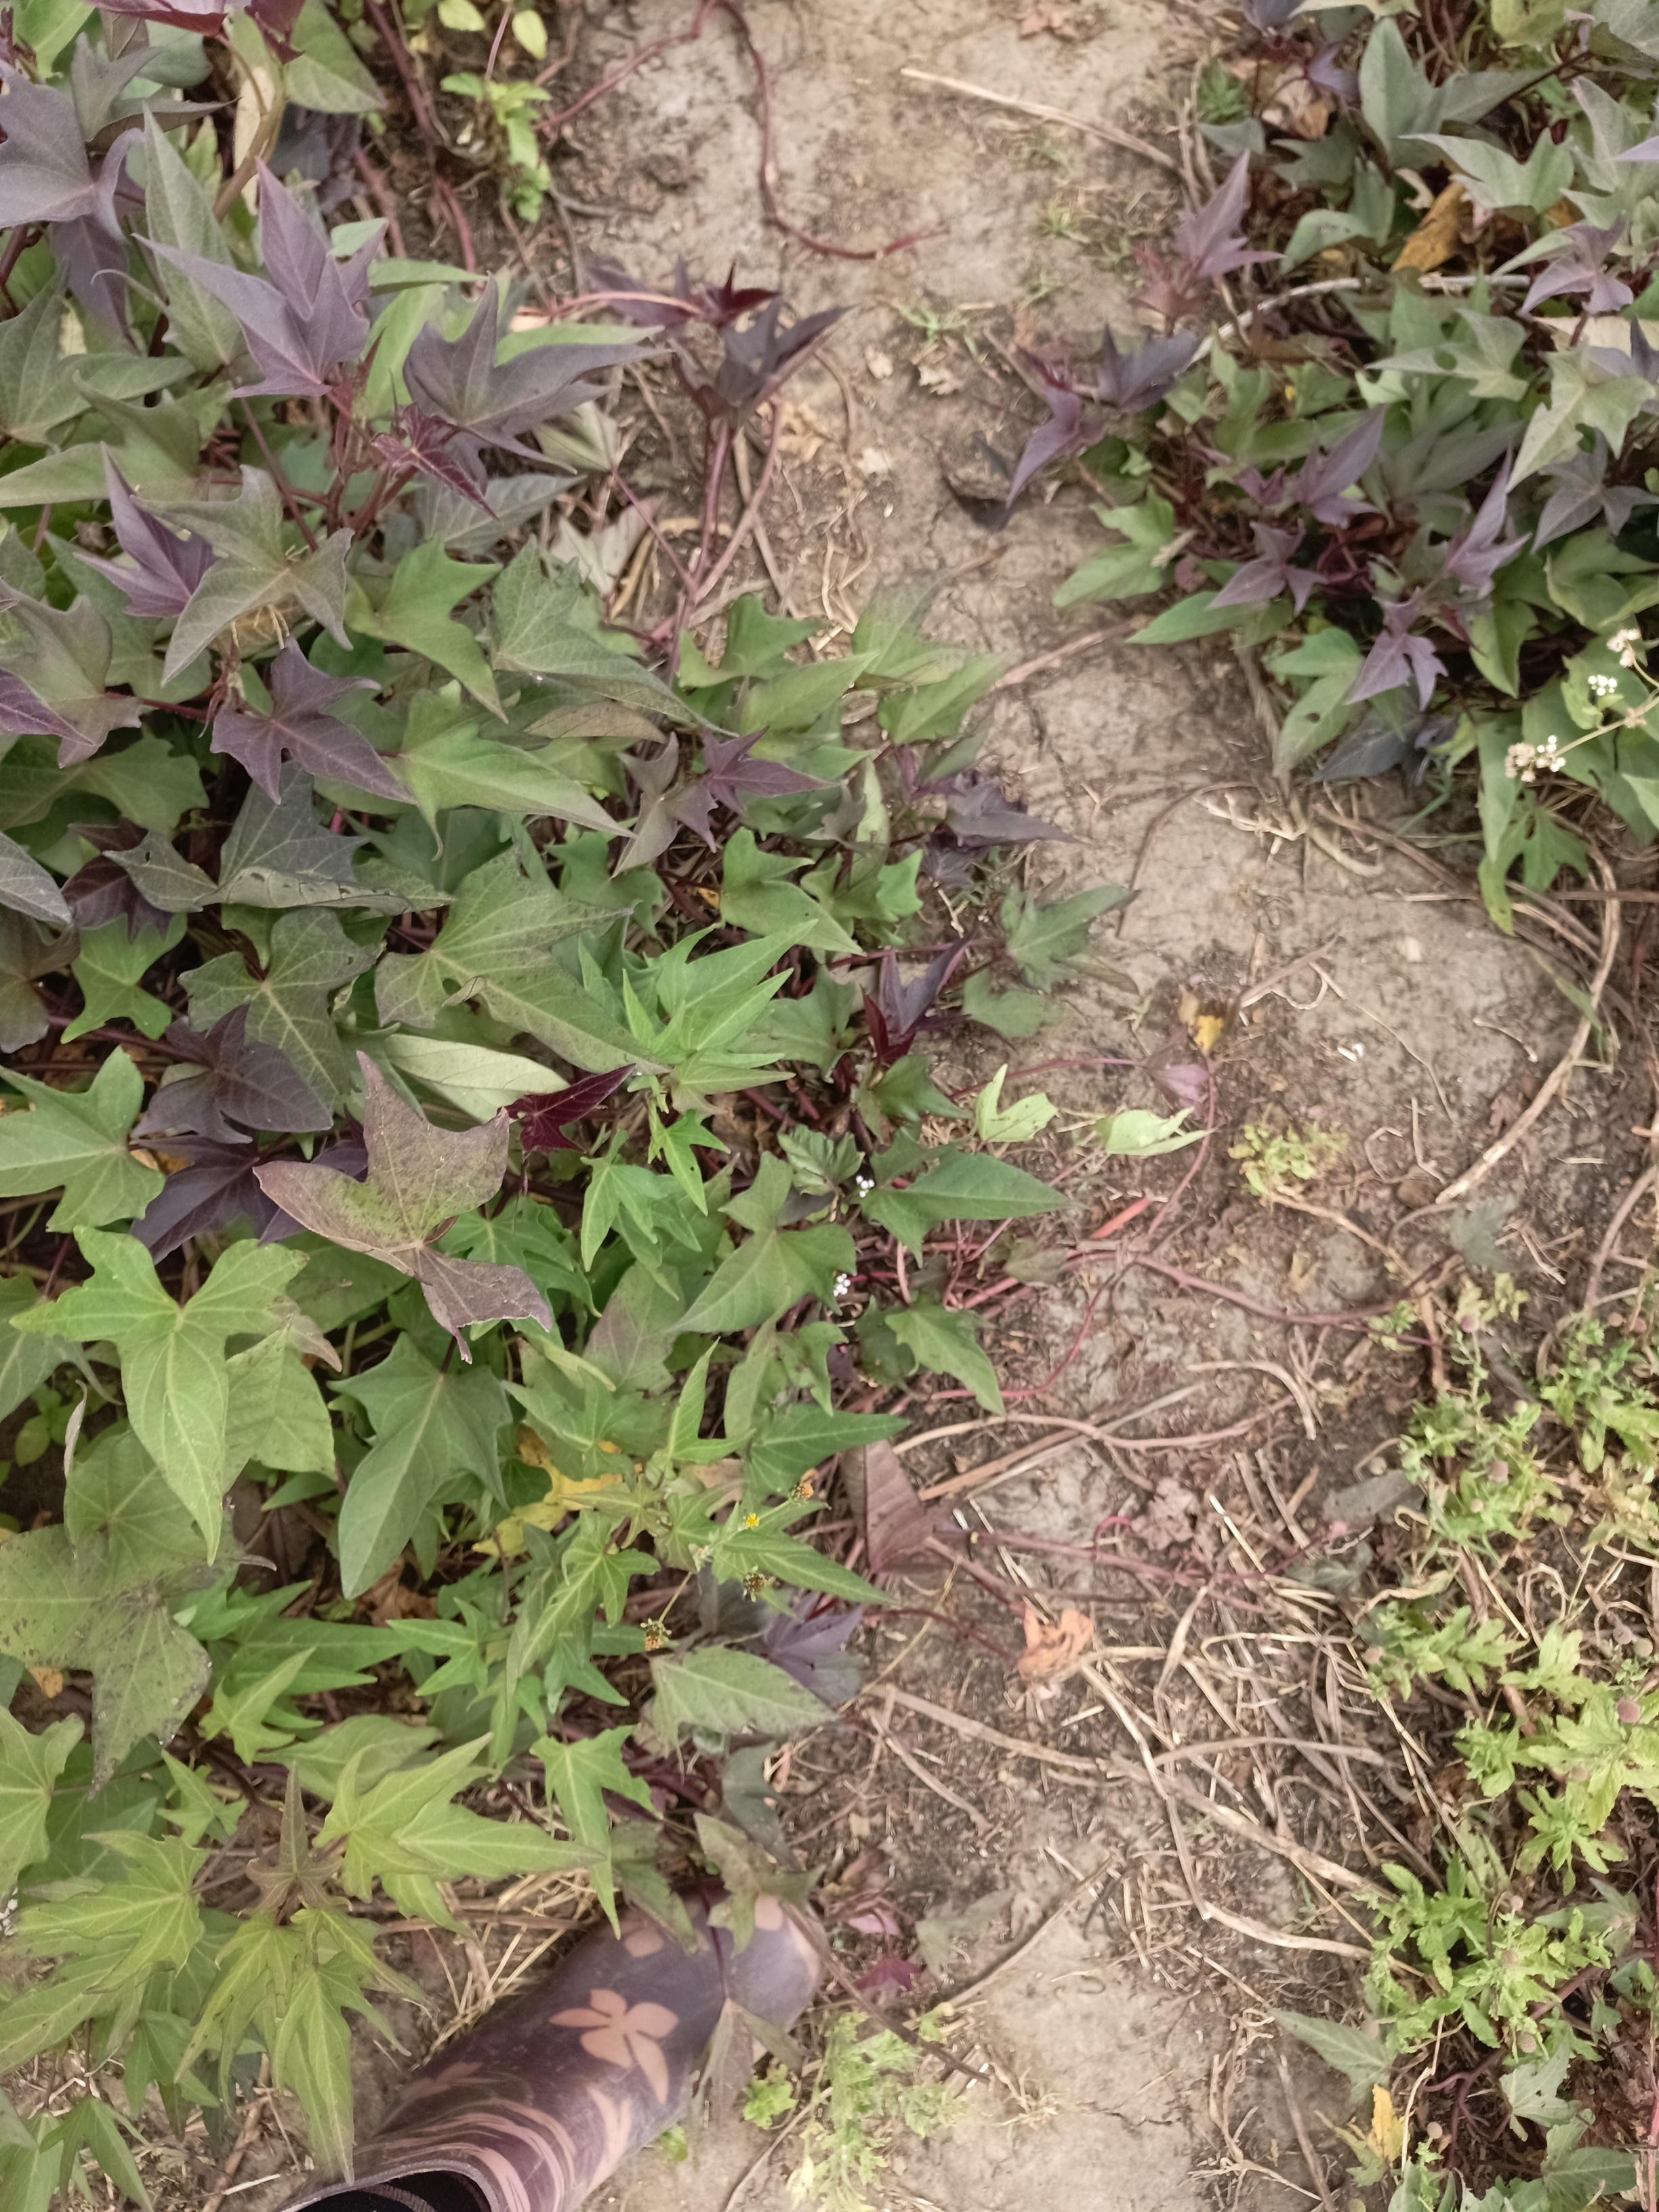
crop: chickpea
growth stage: emergence
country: Tanzania
